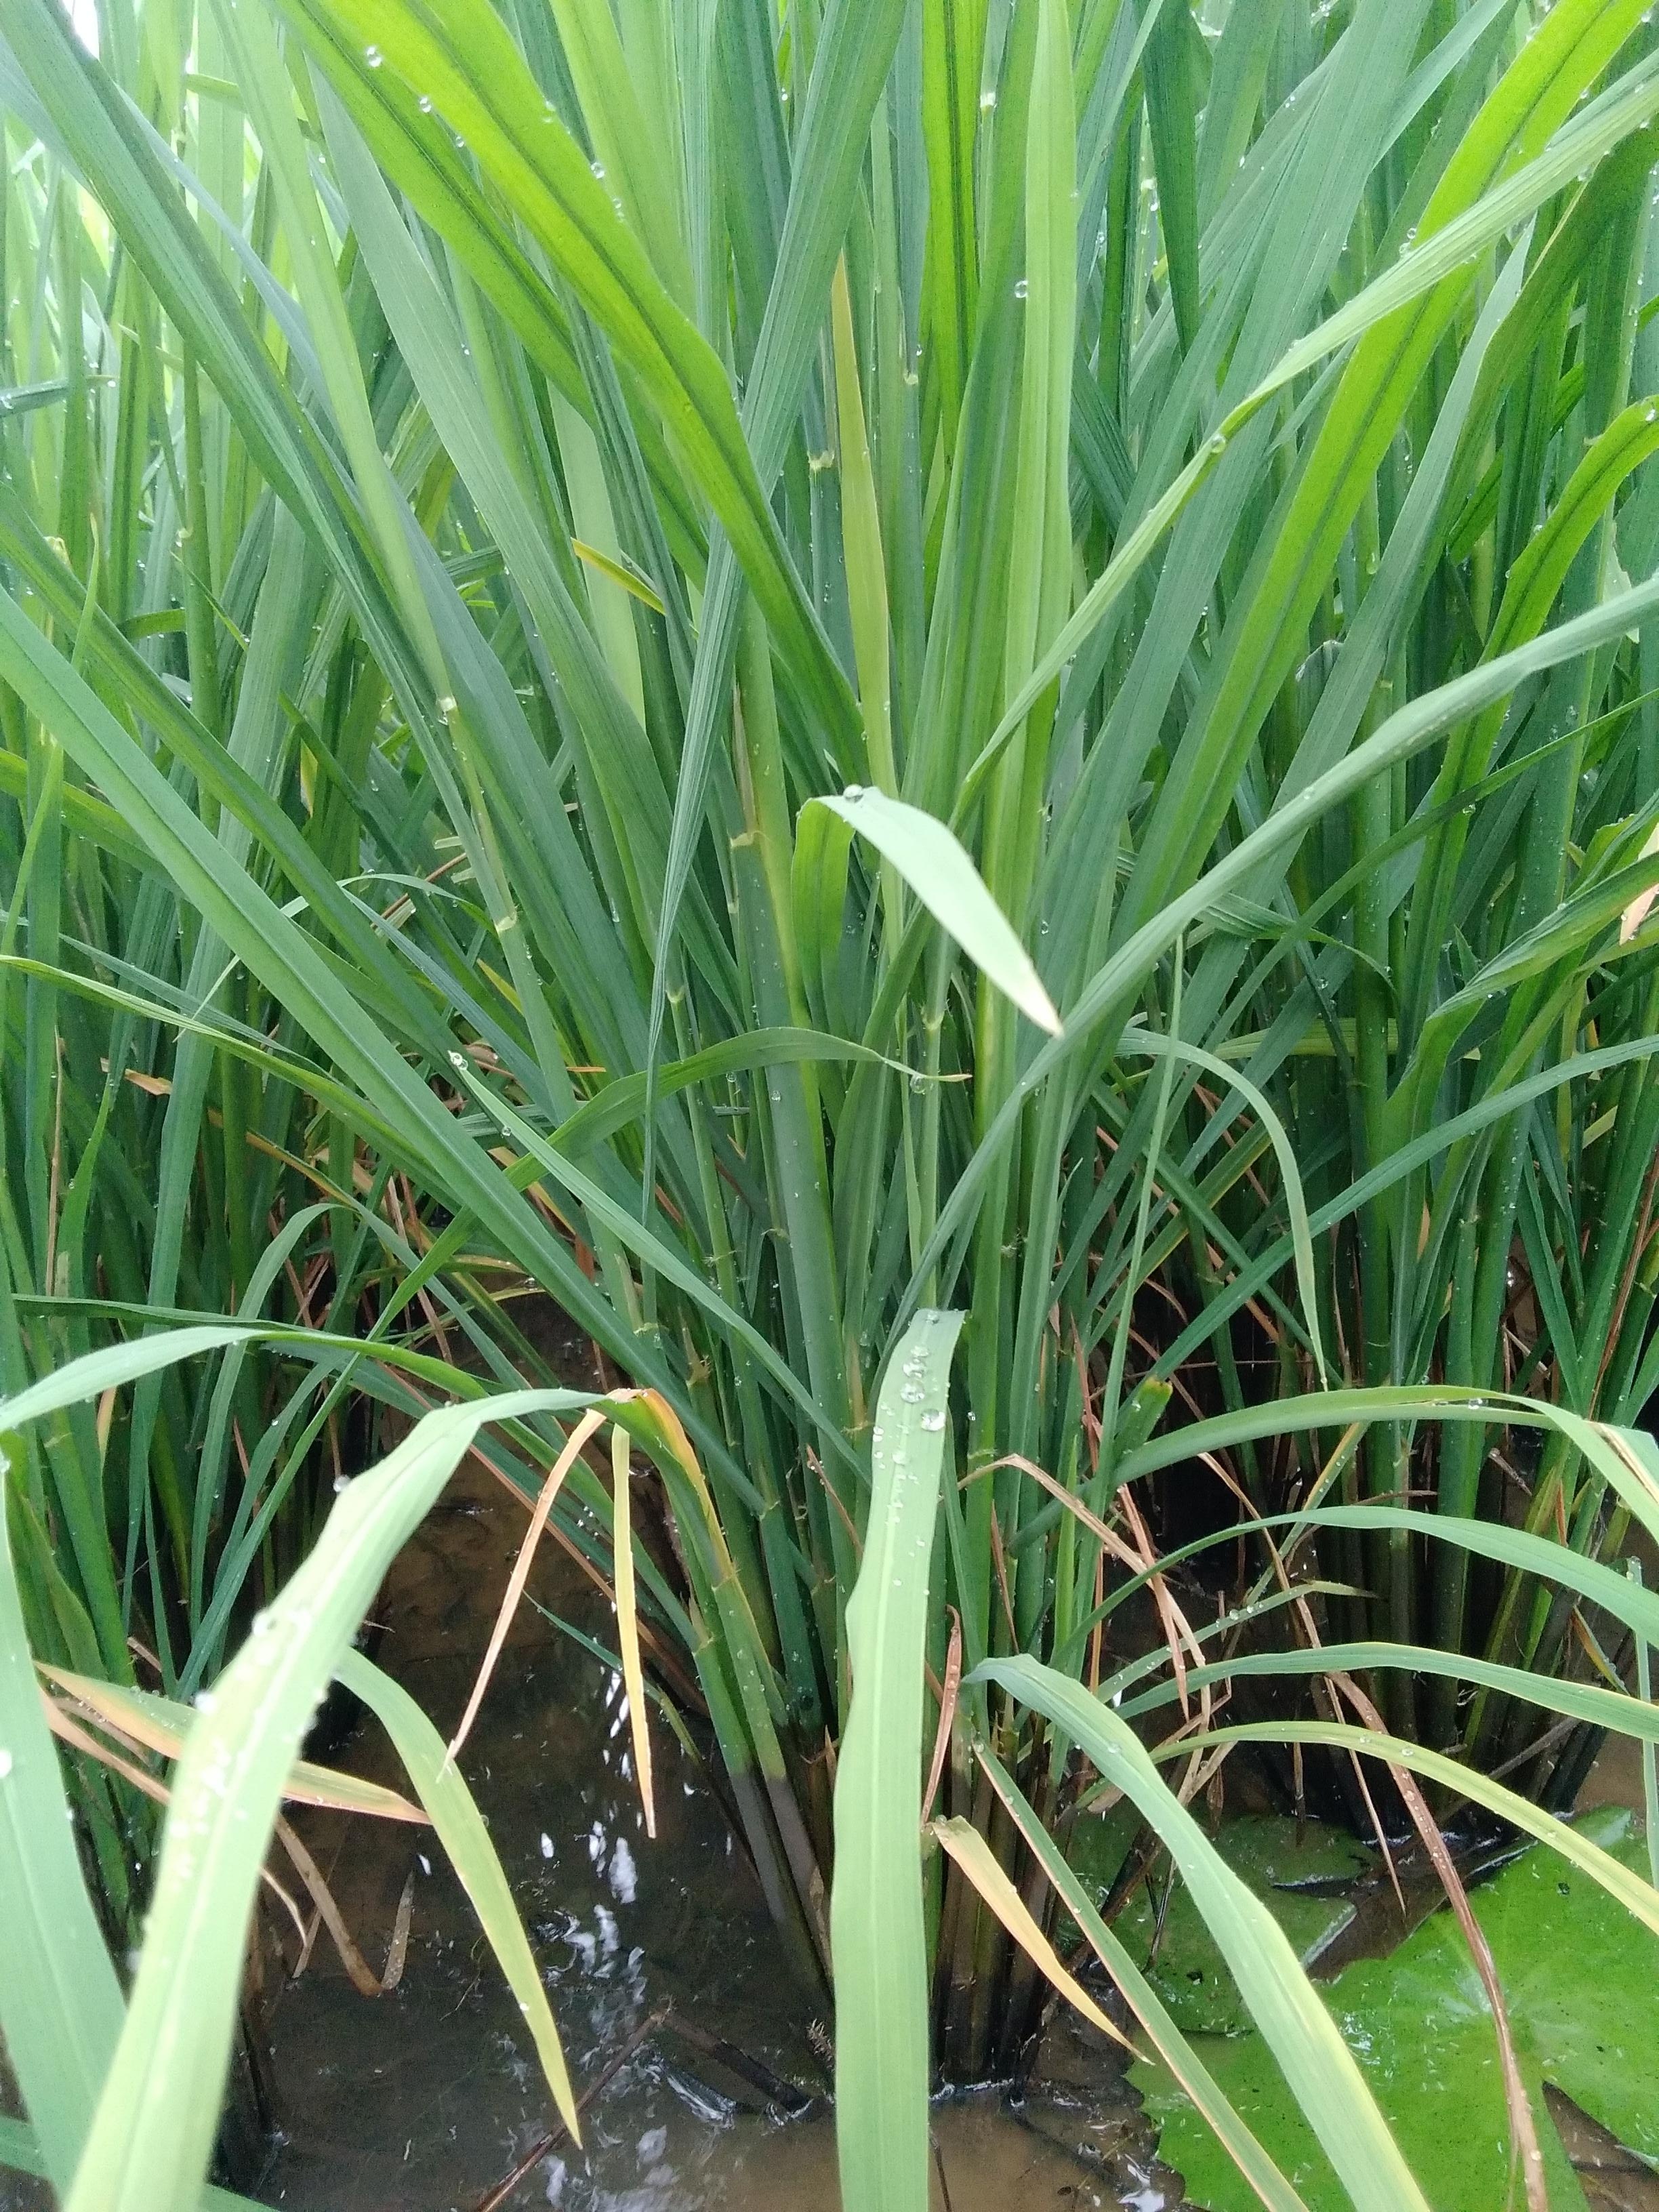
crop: rice
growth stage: booting
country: Nigeria
